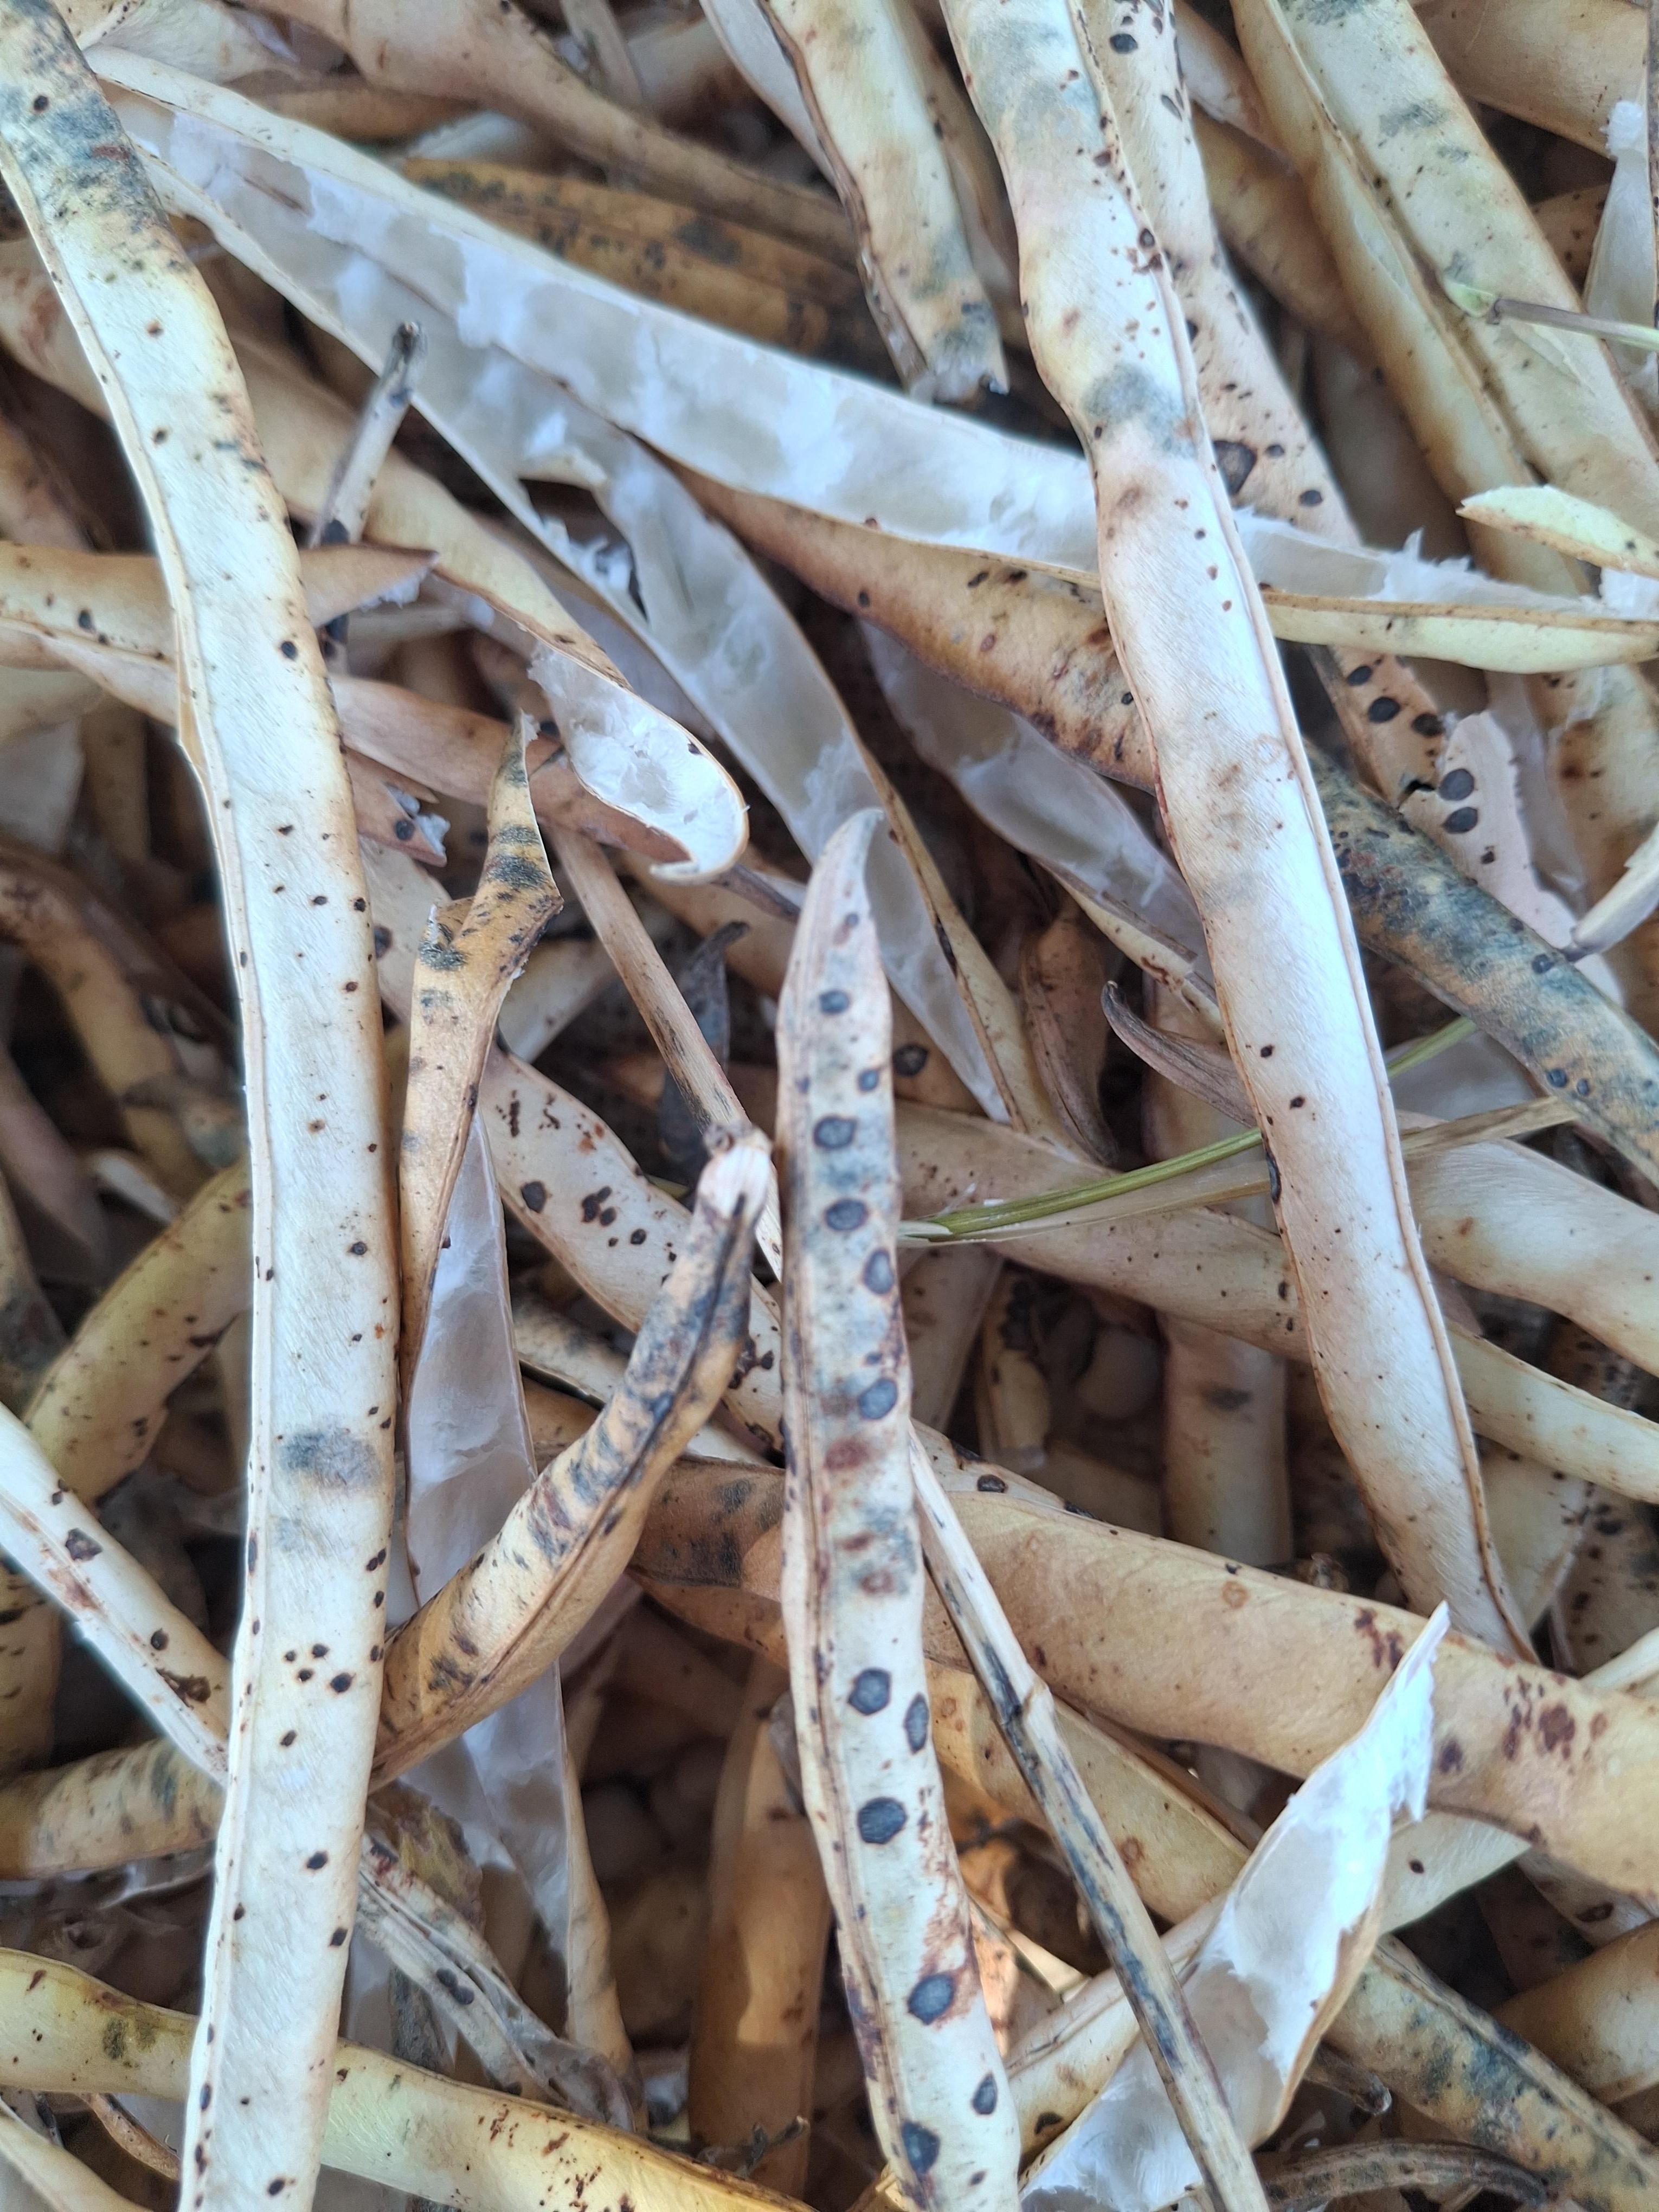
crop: cowpea
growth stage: harvest
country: Nigeria
